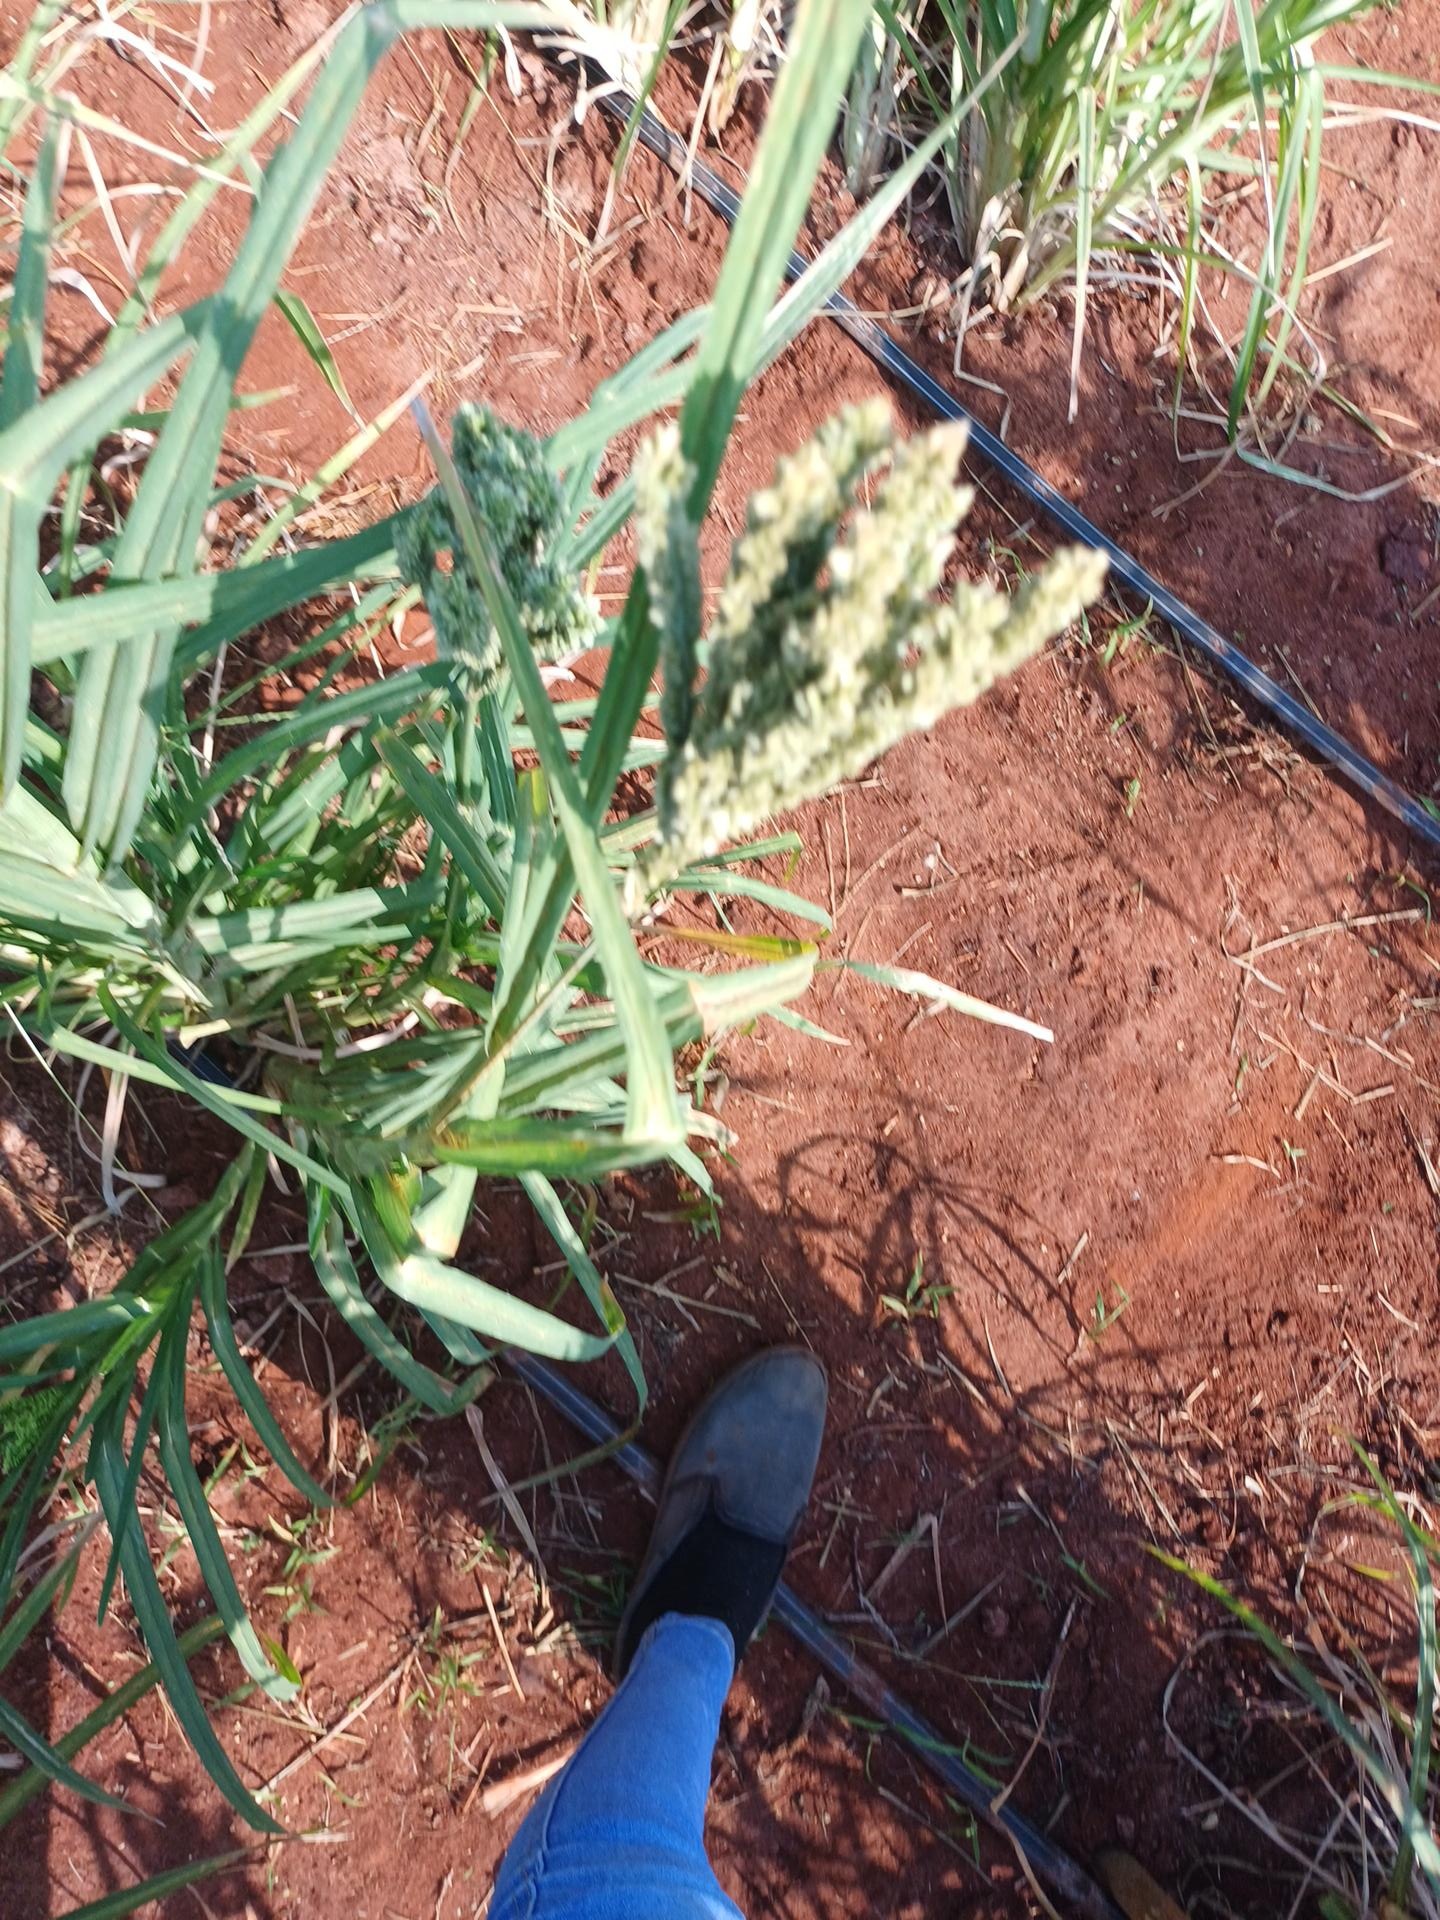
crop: finger millet
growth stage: filling grain
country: Kenya
